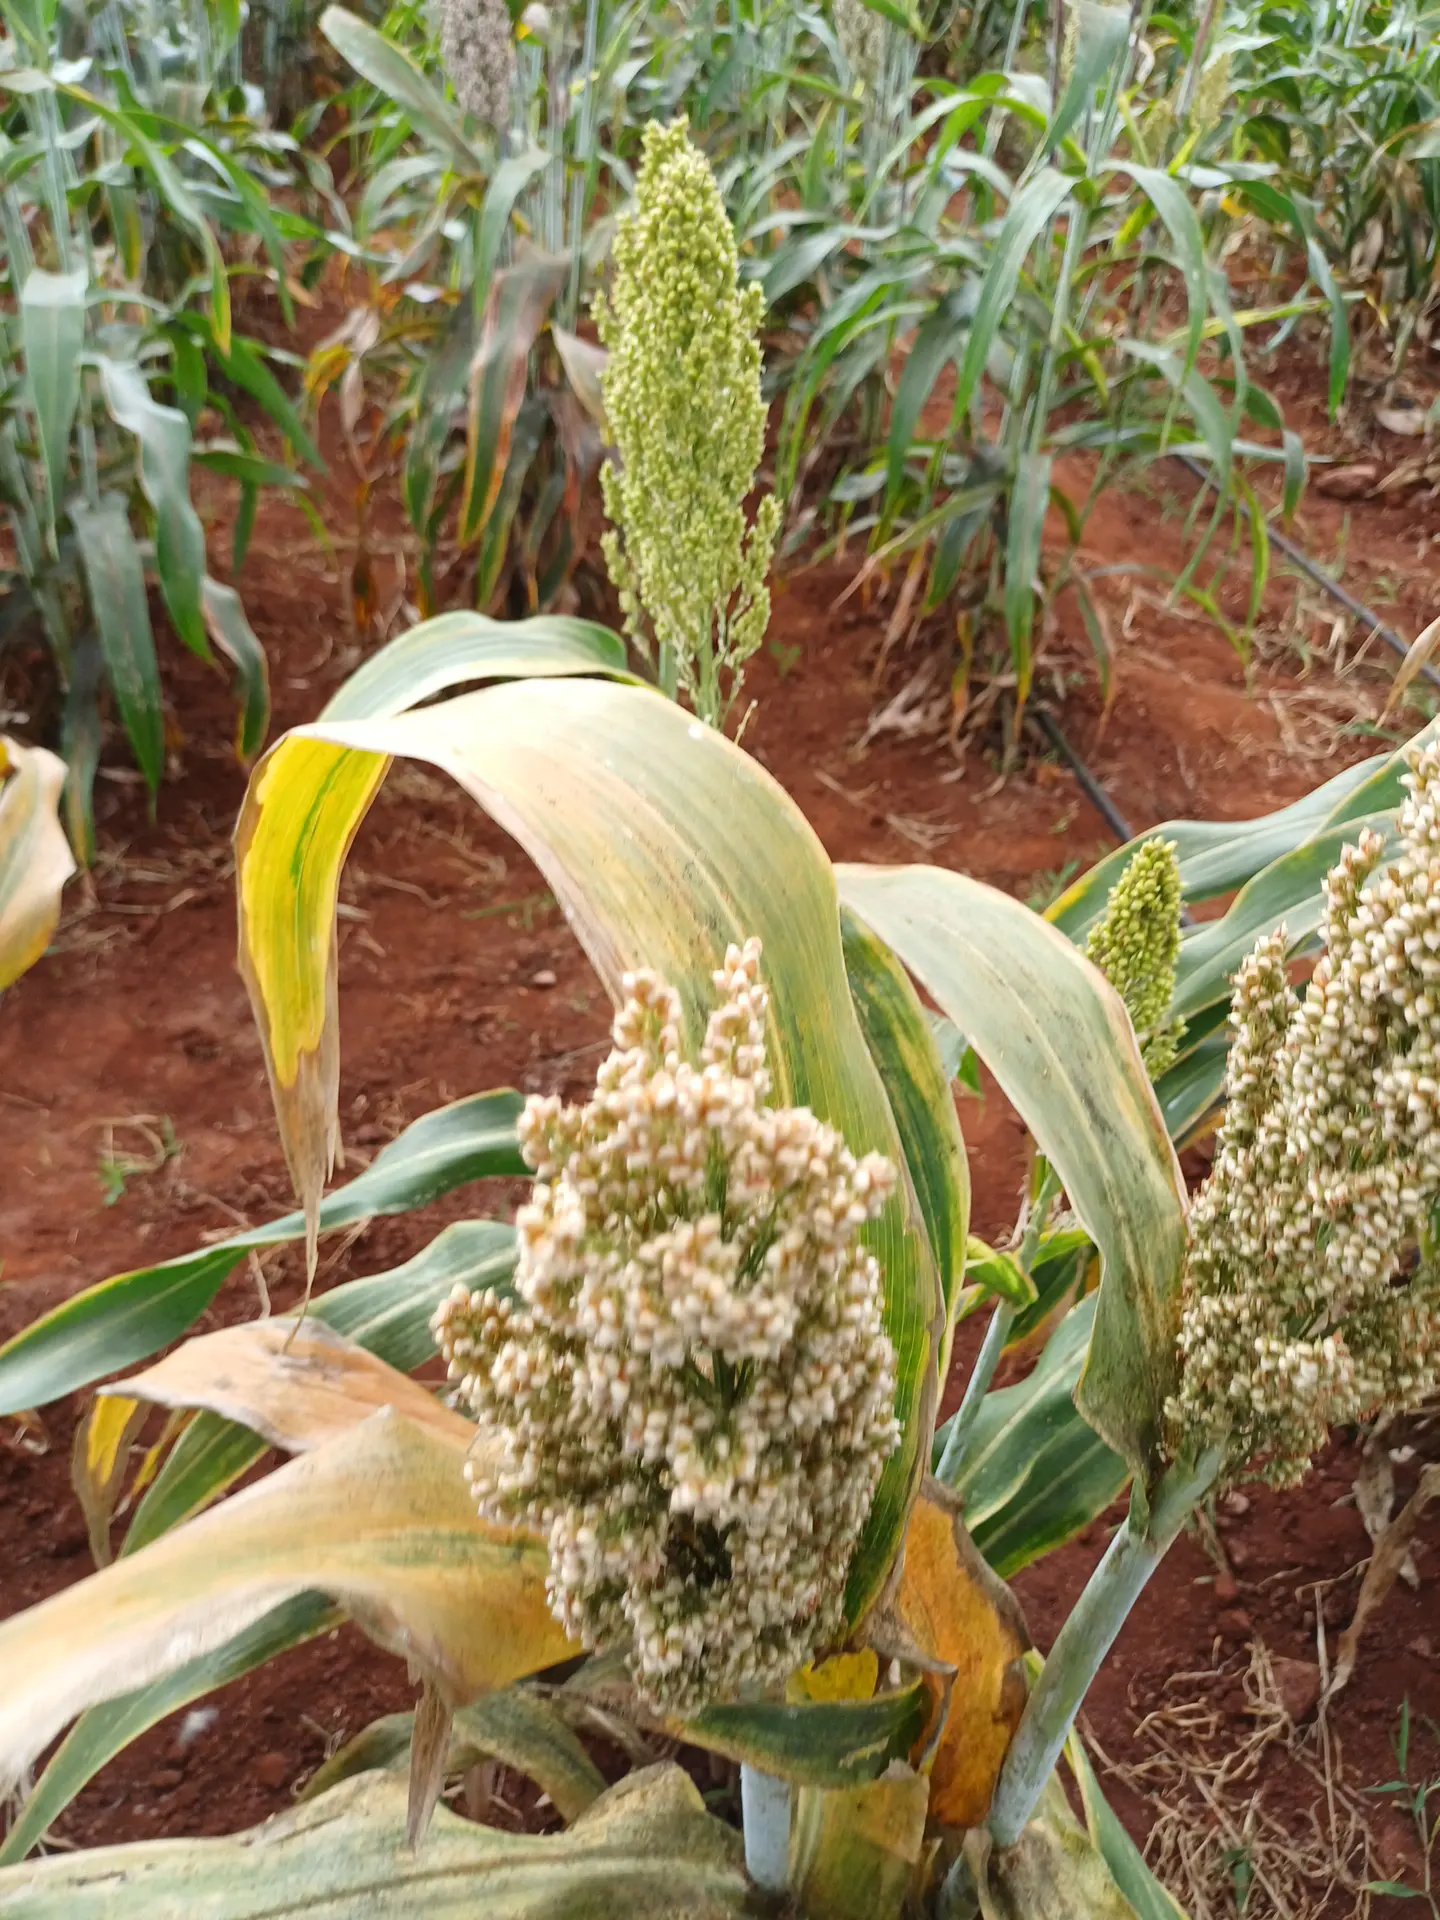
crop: sorghum
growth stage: filling grain
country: Kenya
